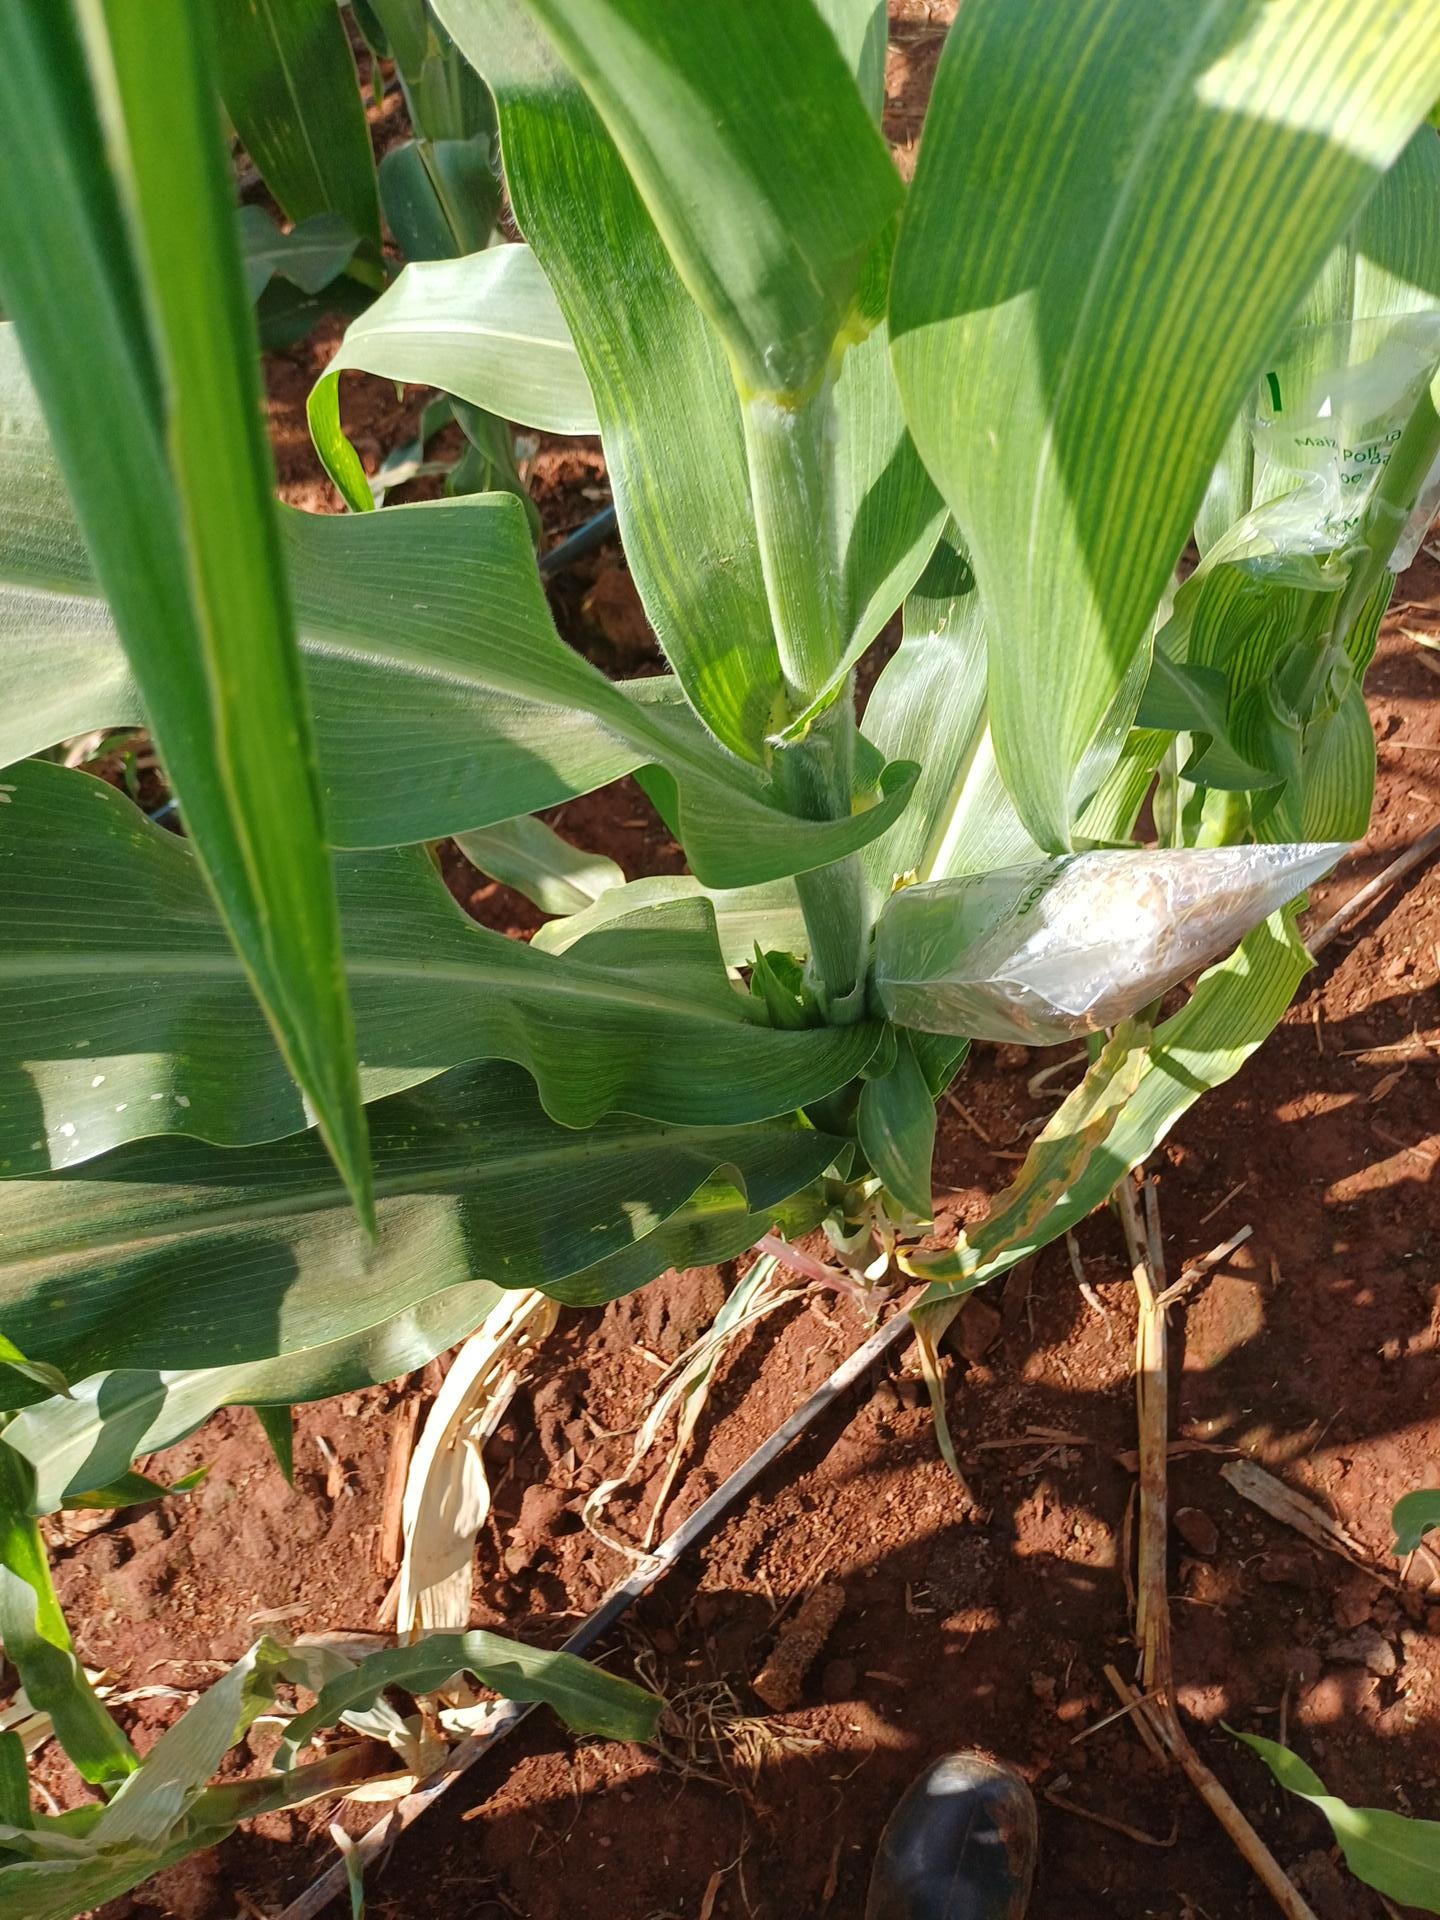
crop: maize
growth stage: flowering
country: Kenya
